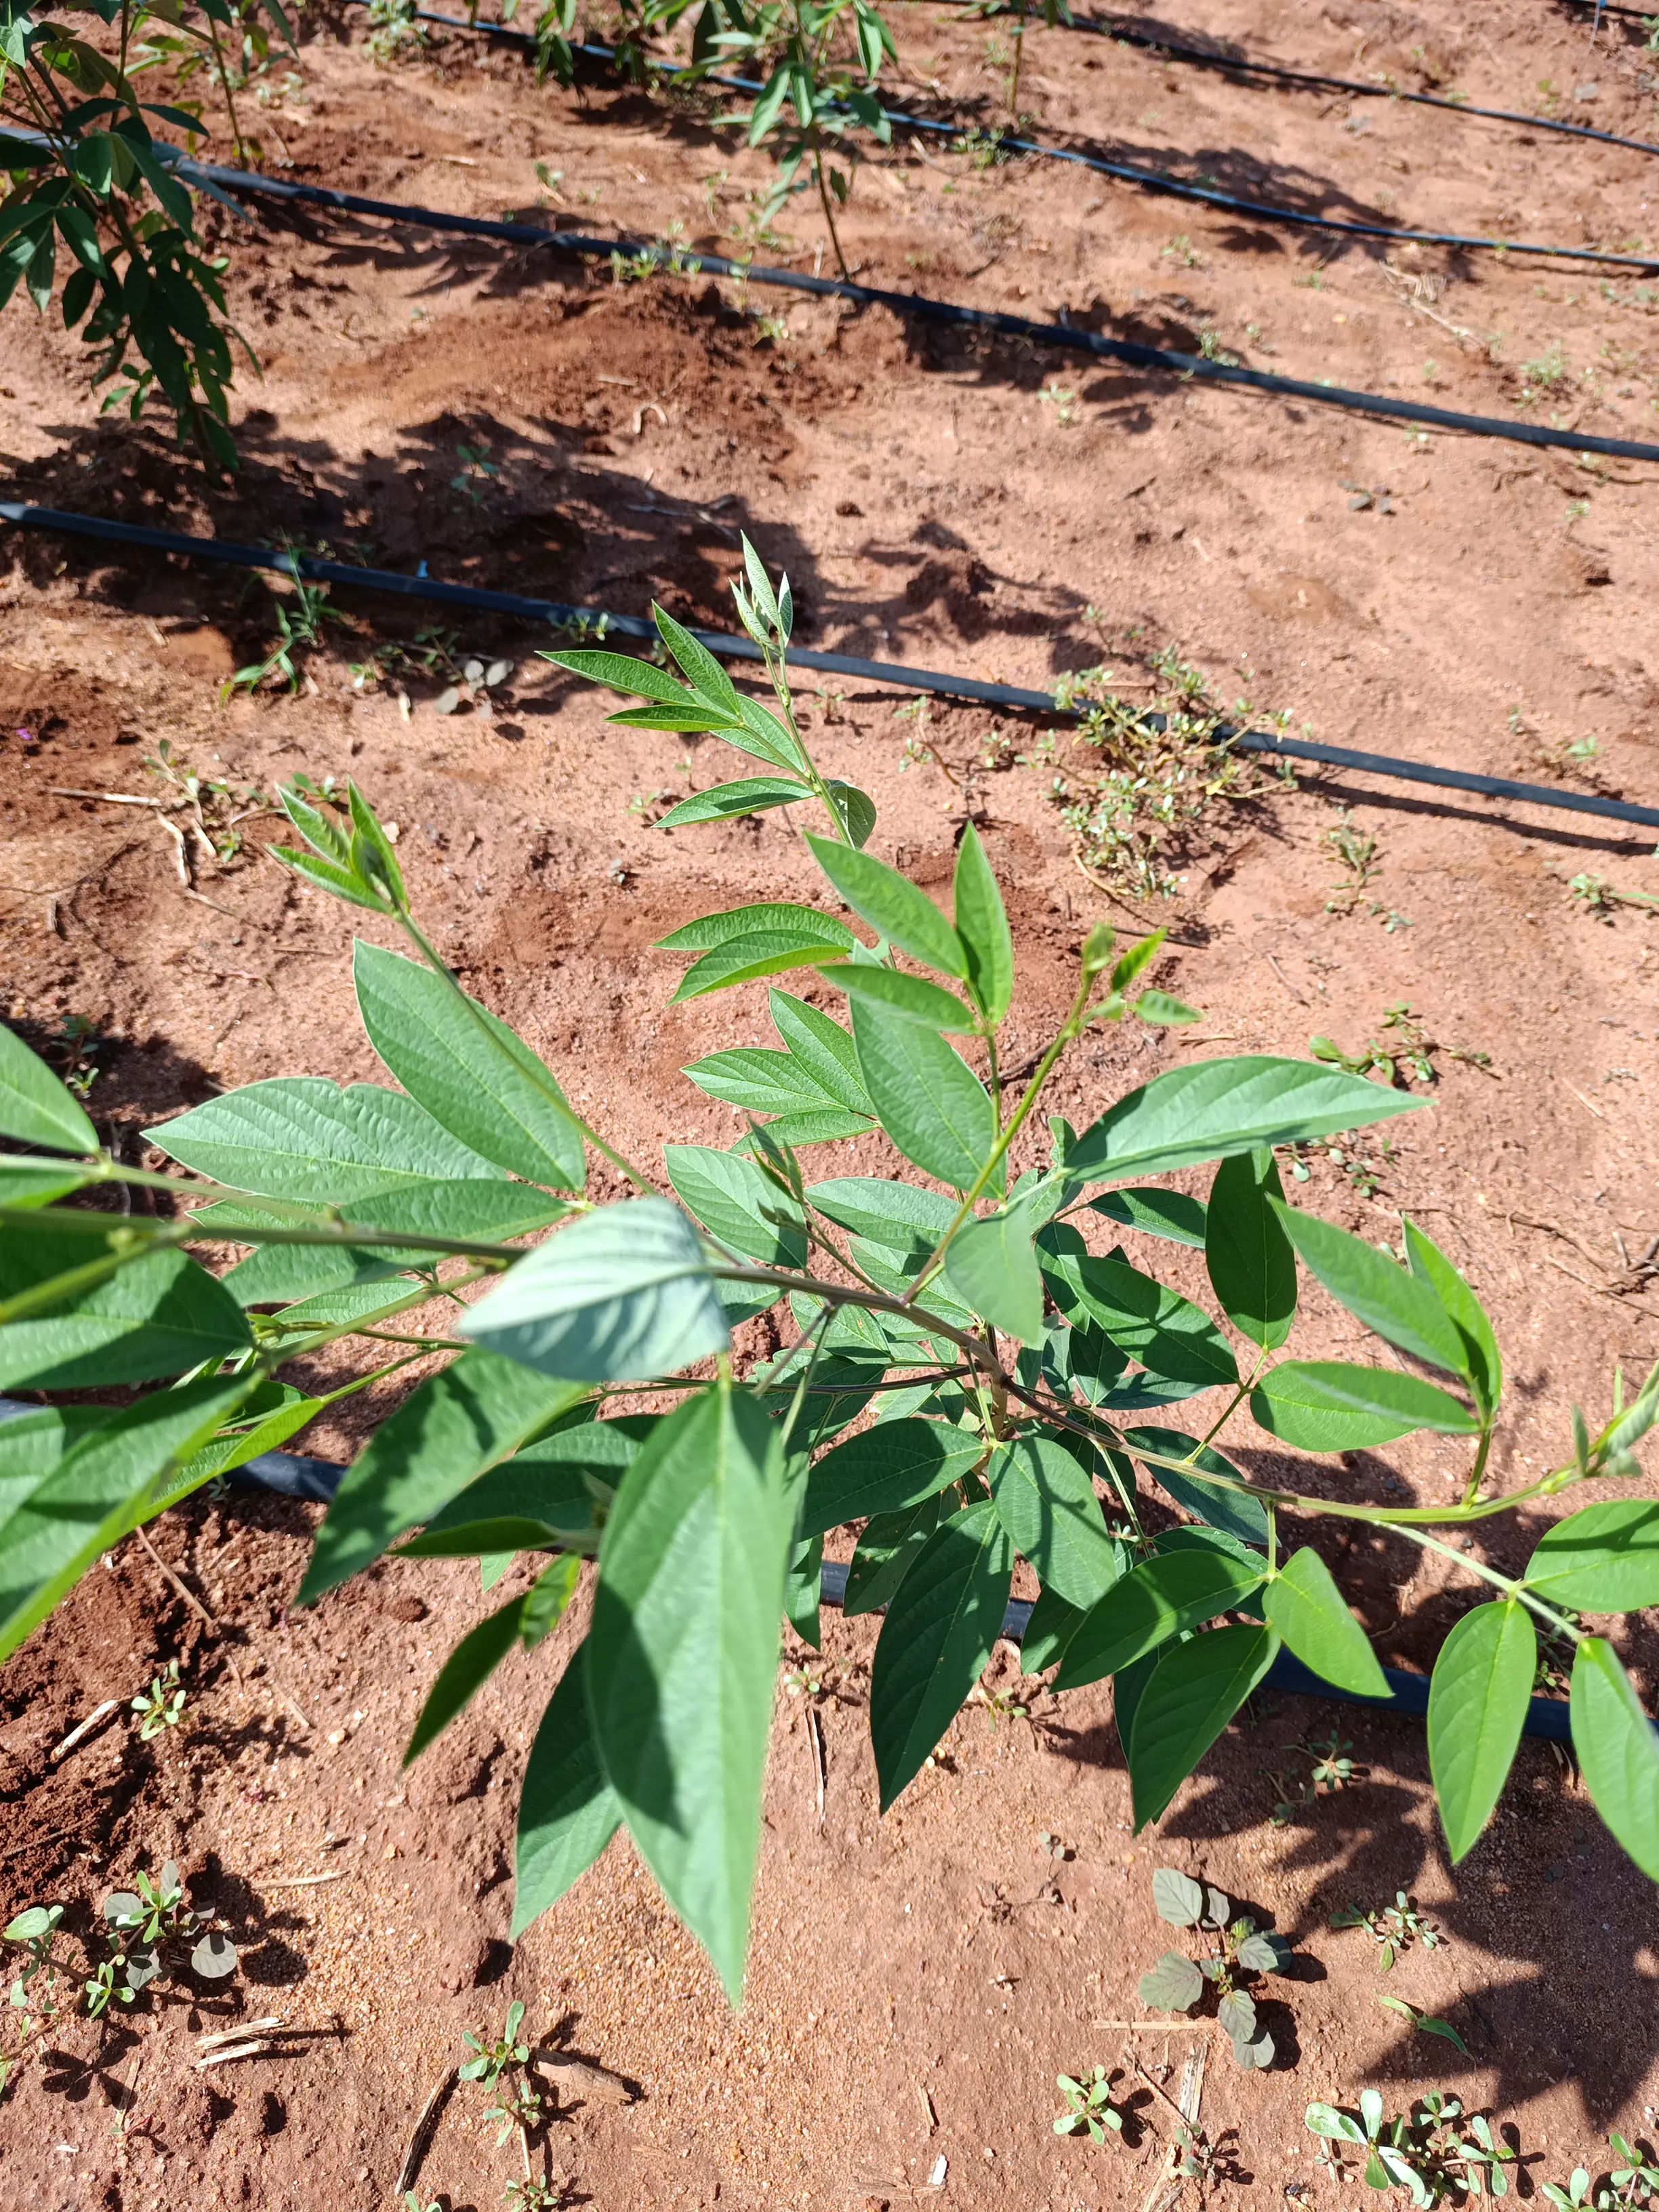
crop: pigeonpea
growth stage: flowering
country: Kenya
